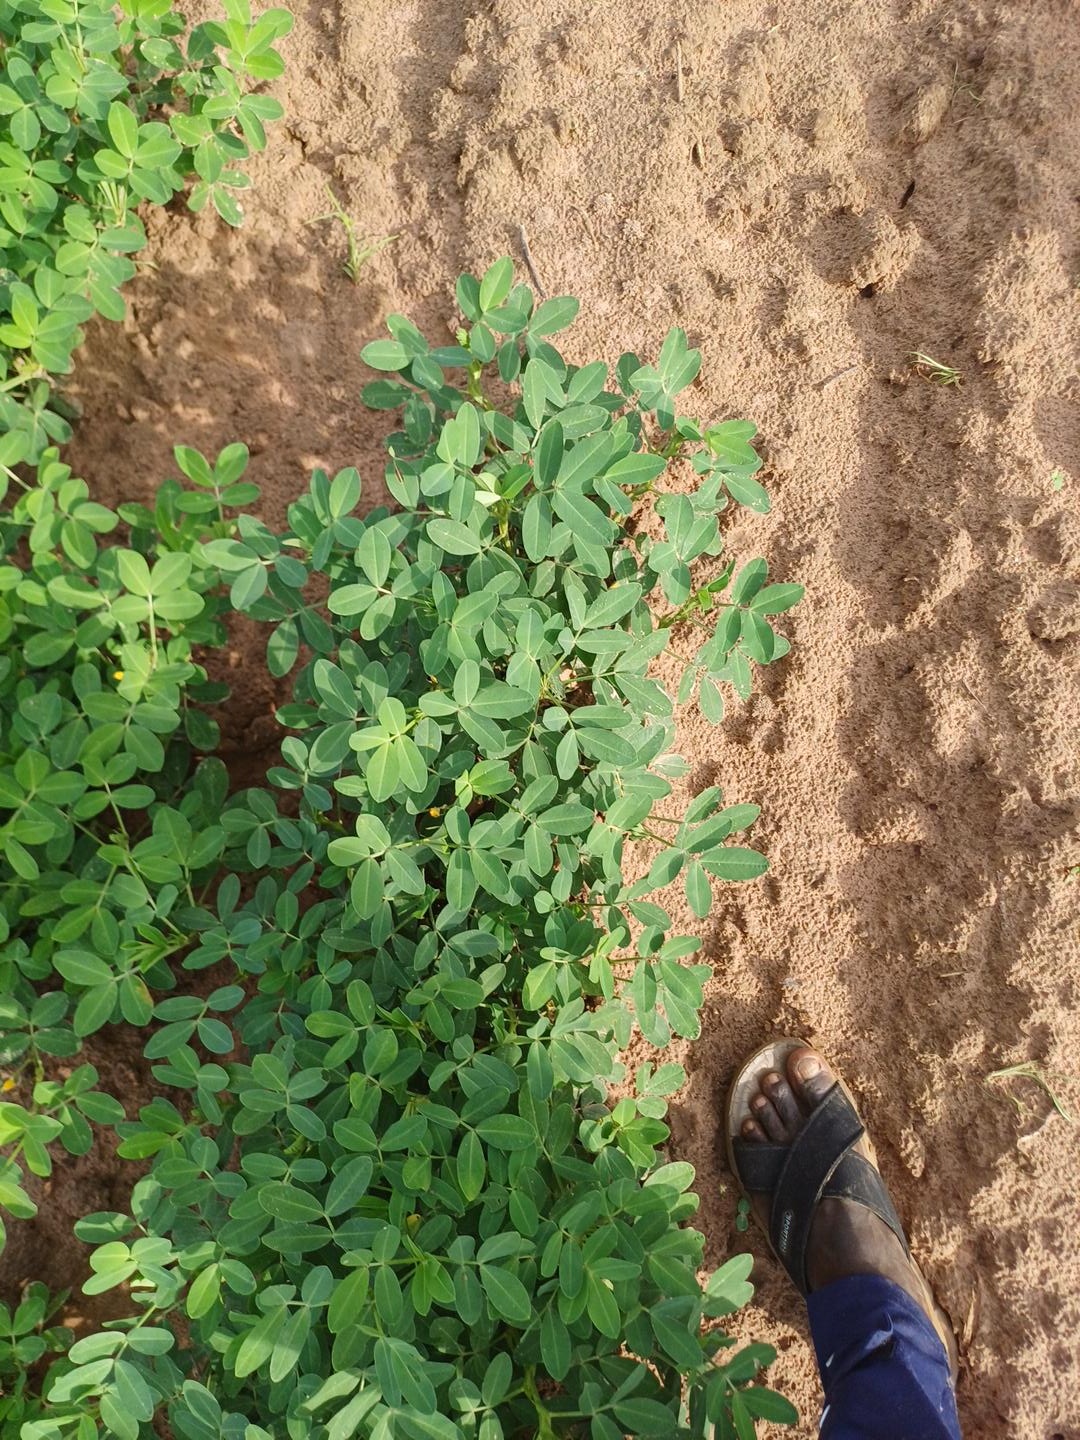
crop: groundnut
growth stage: flowering
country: Senegal
